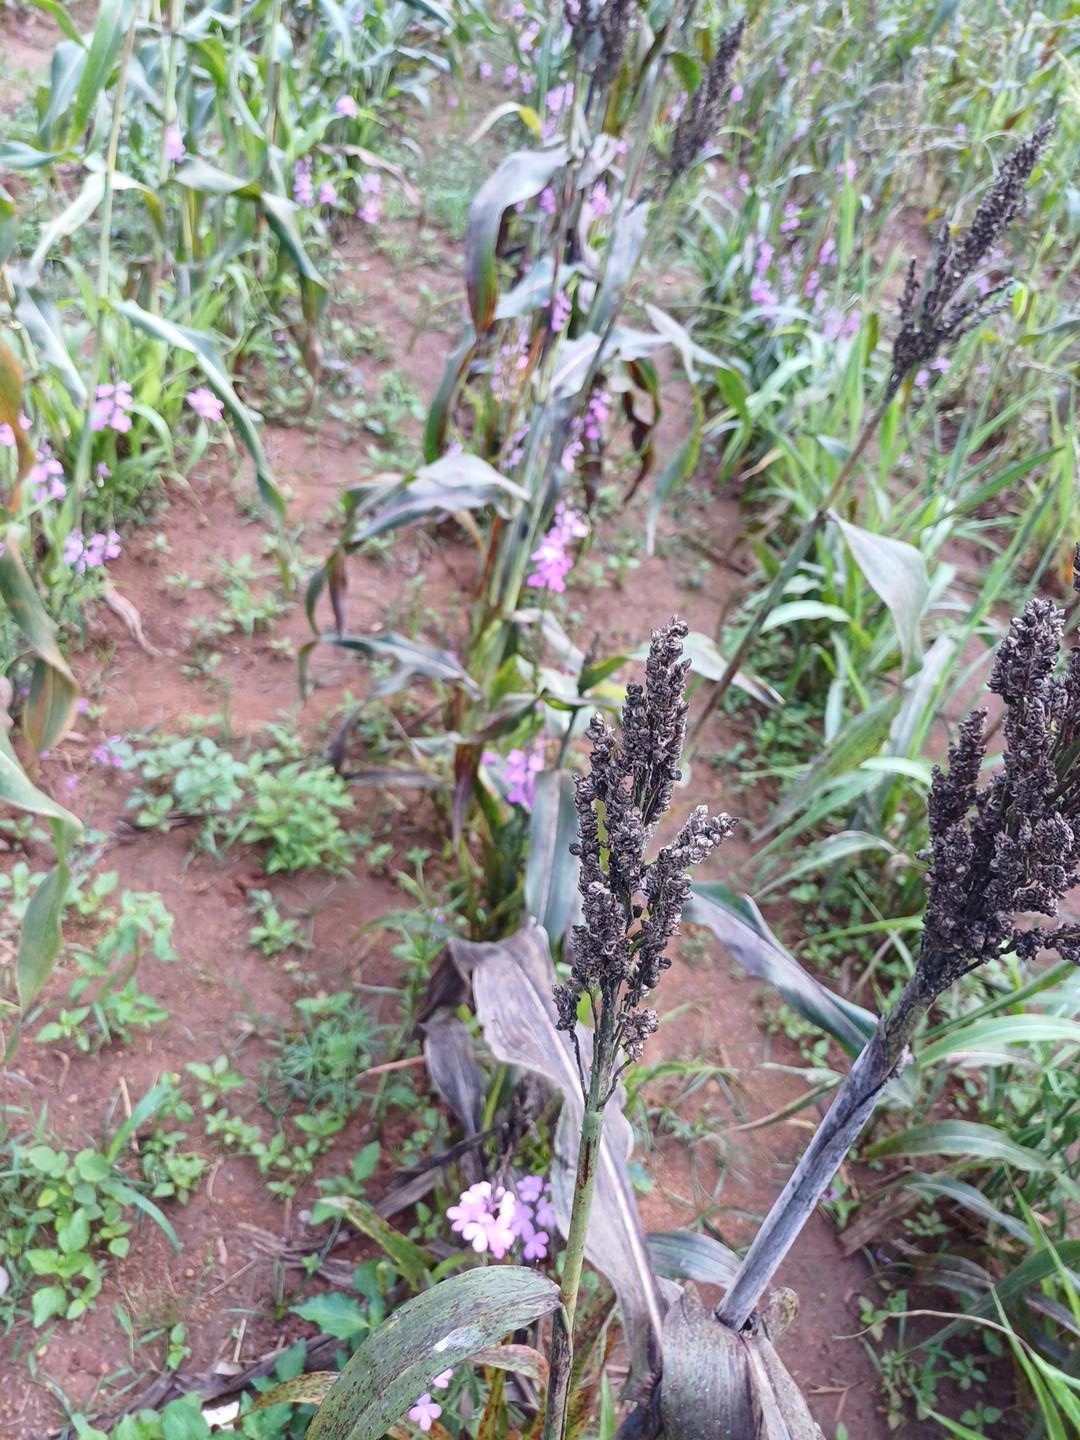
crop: sorghum
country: Kenya
